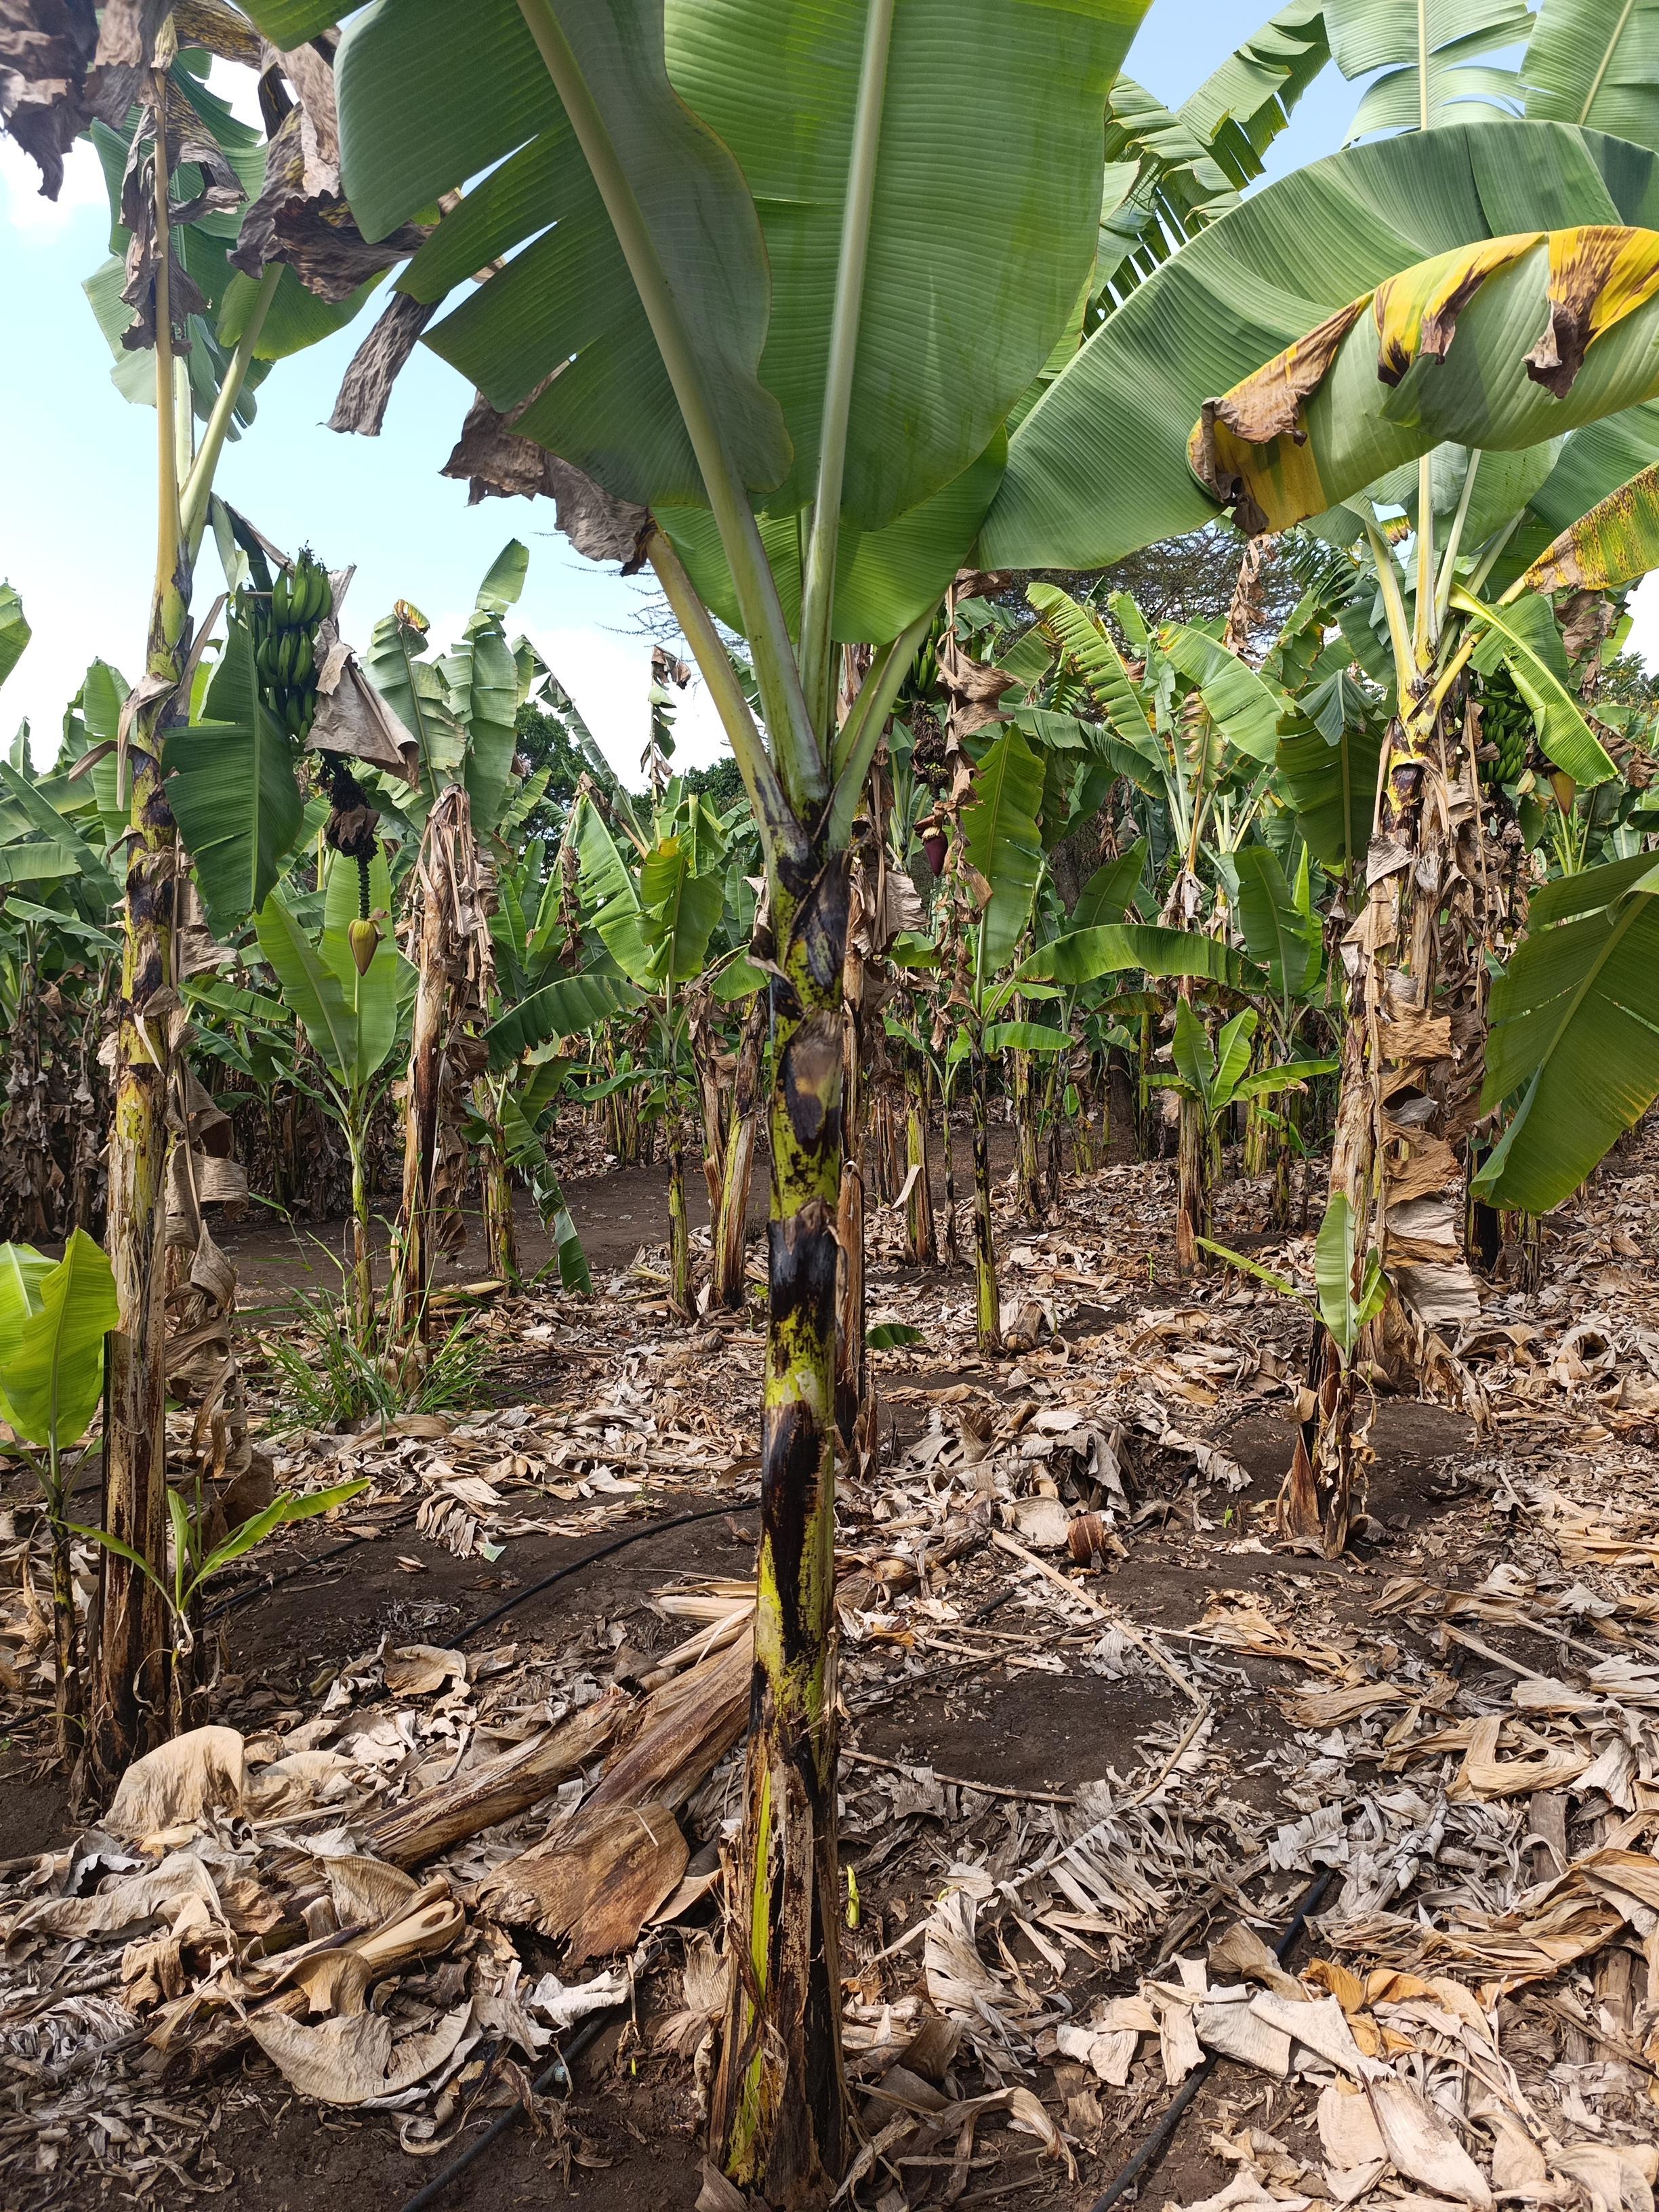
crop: banana
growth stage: vegetative
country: Tanzania
